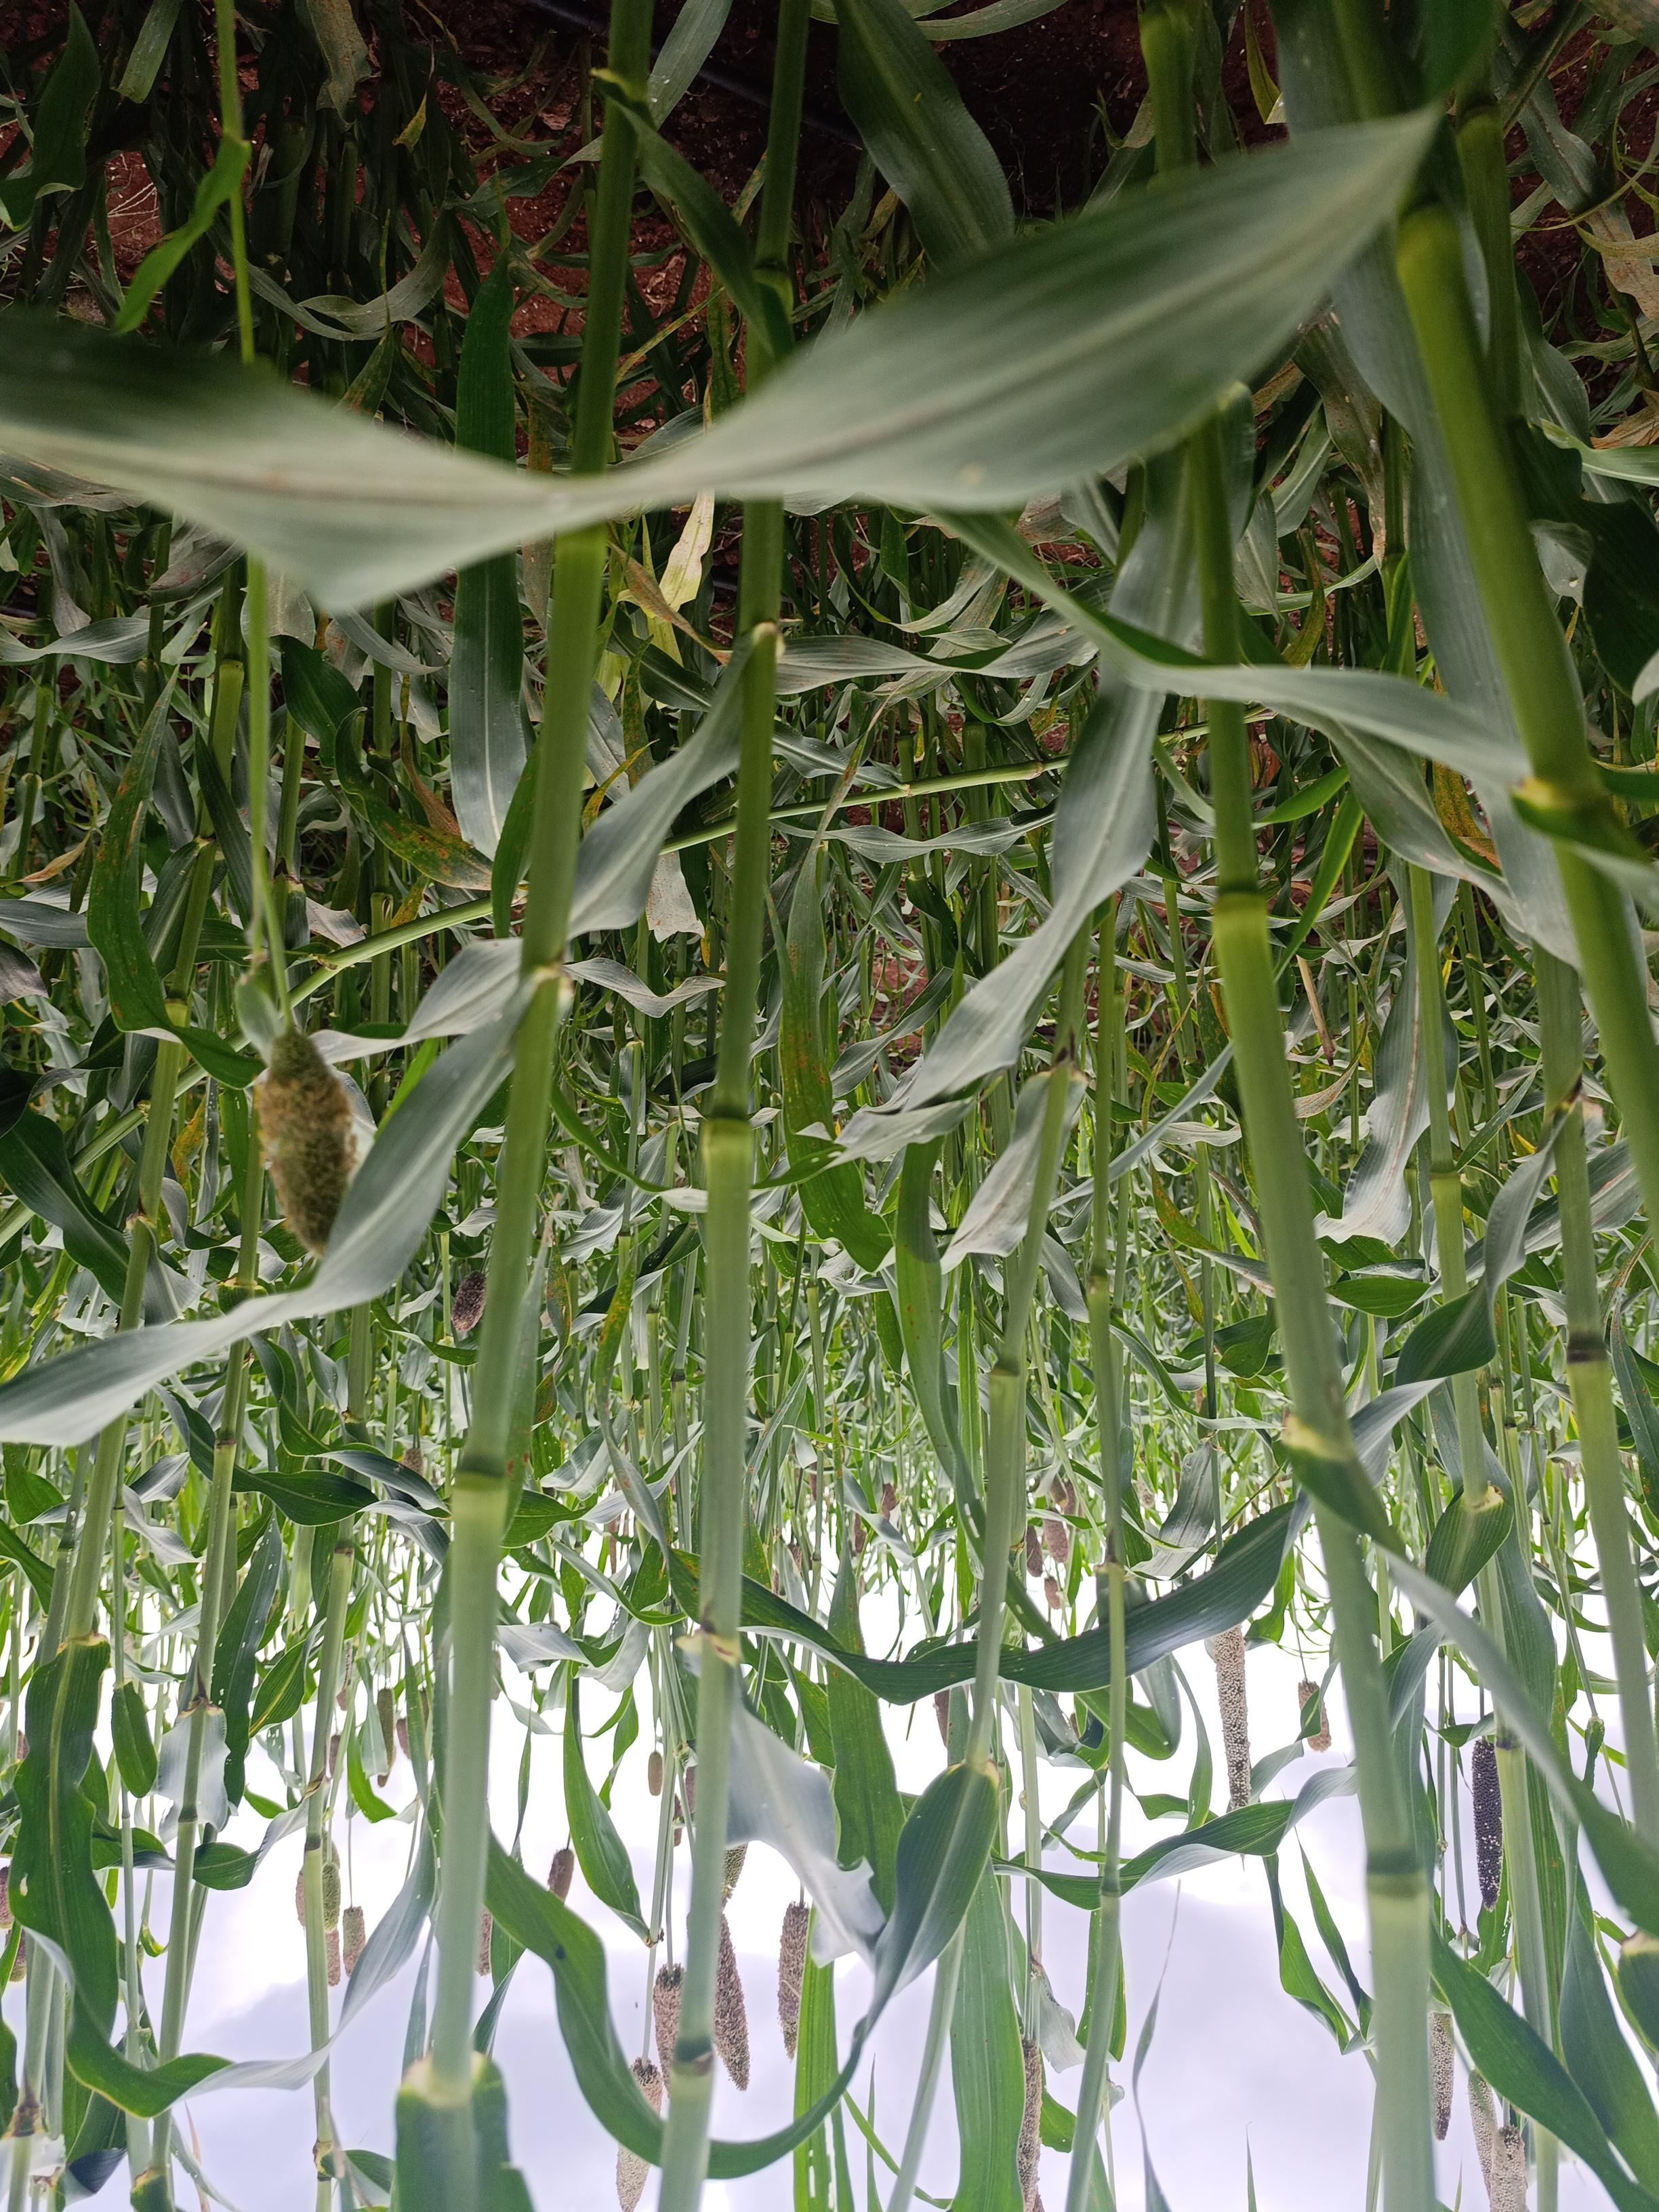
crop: pearl millet
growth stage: flowering
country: Kenya
